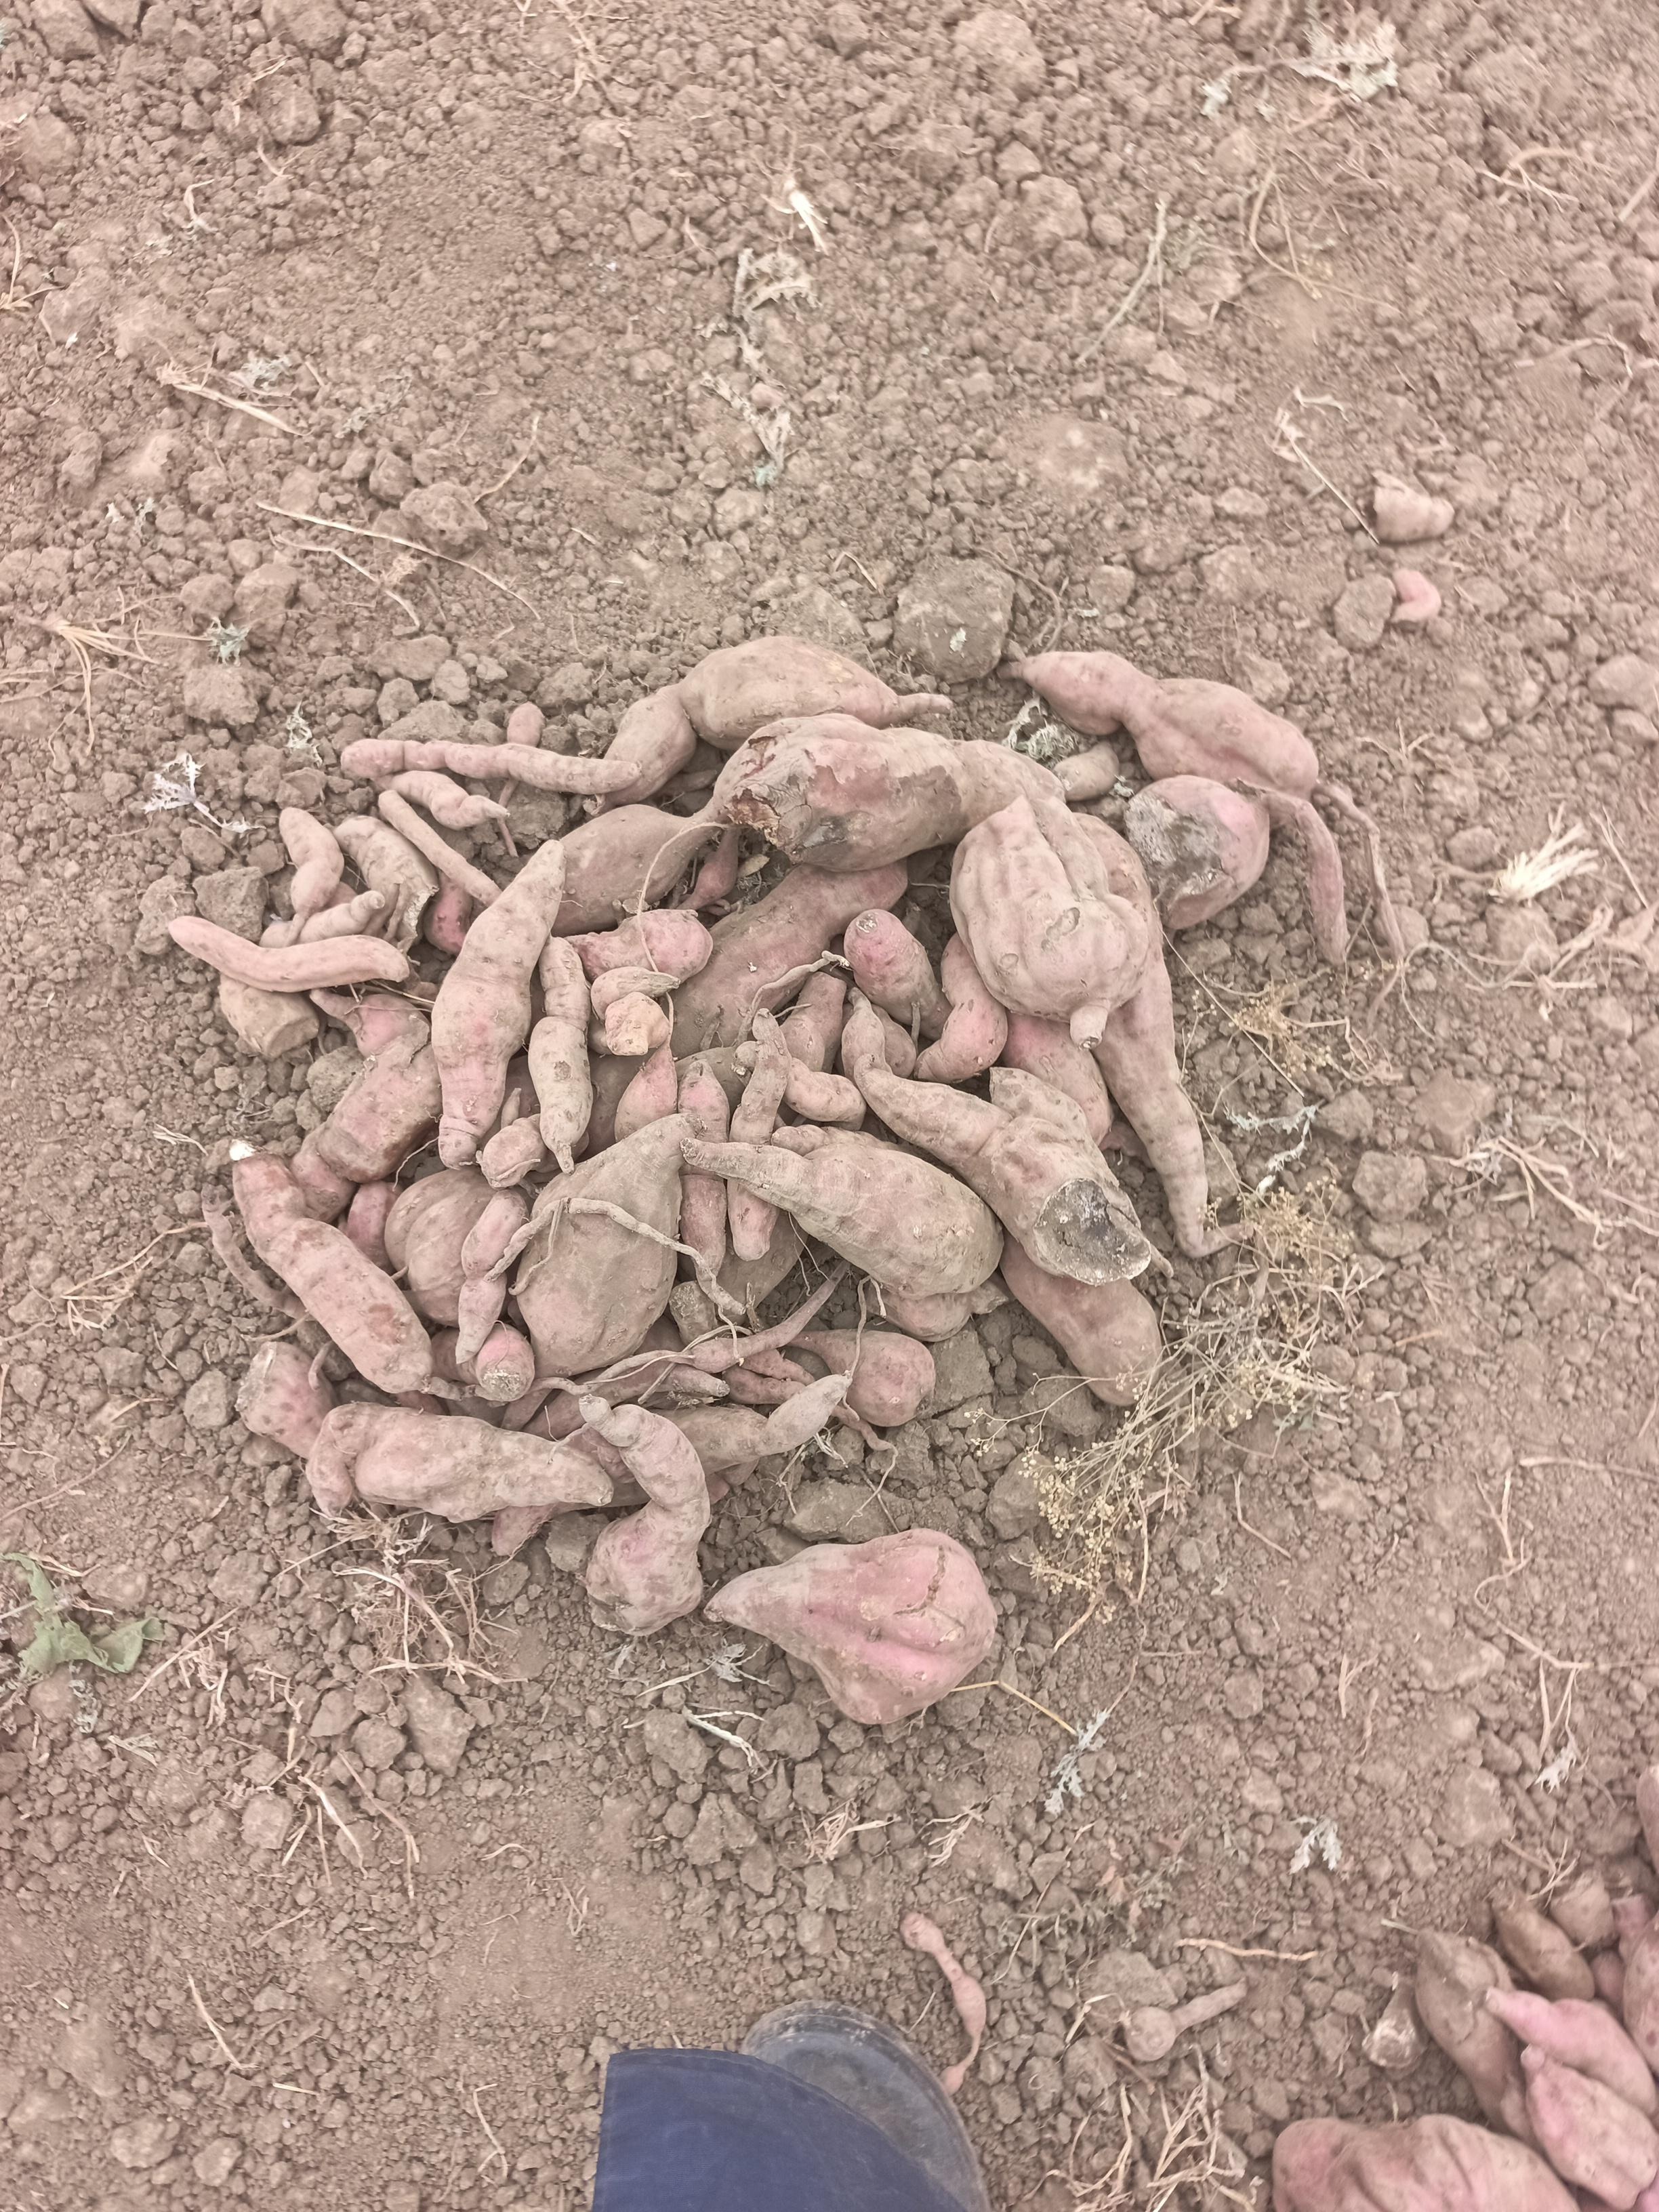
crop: sweet potato
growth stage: harvest maturity
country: Tanzania
